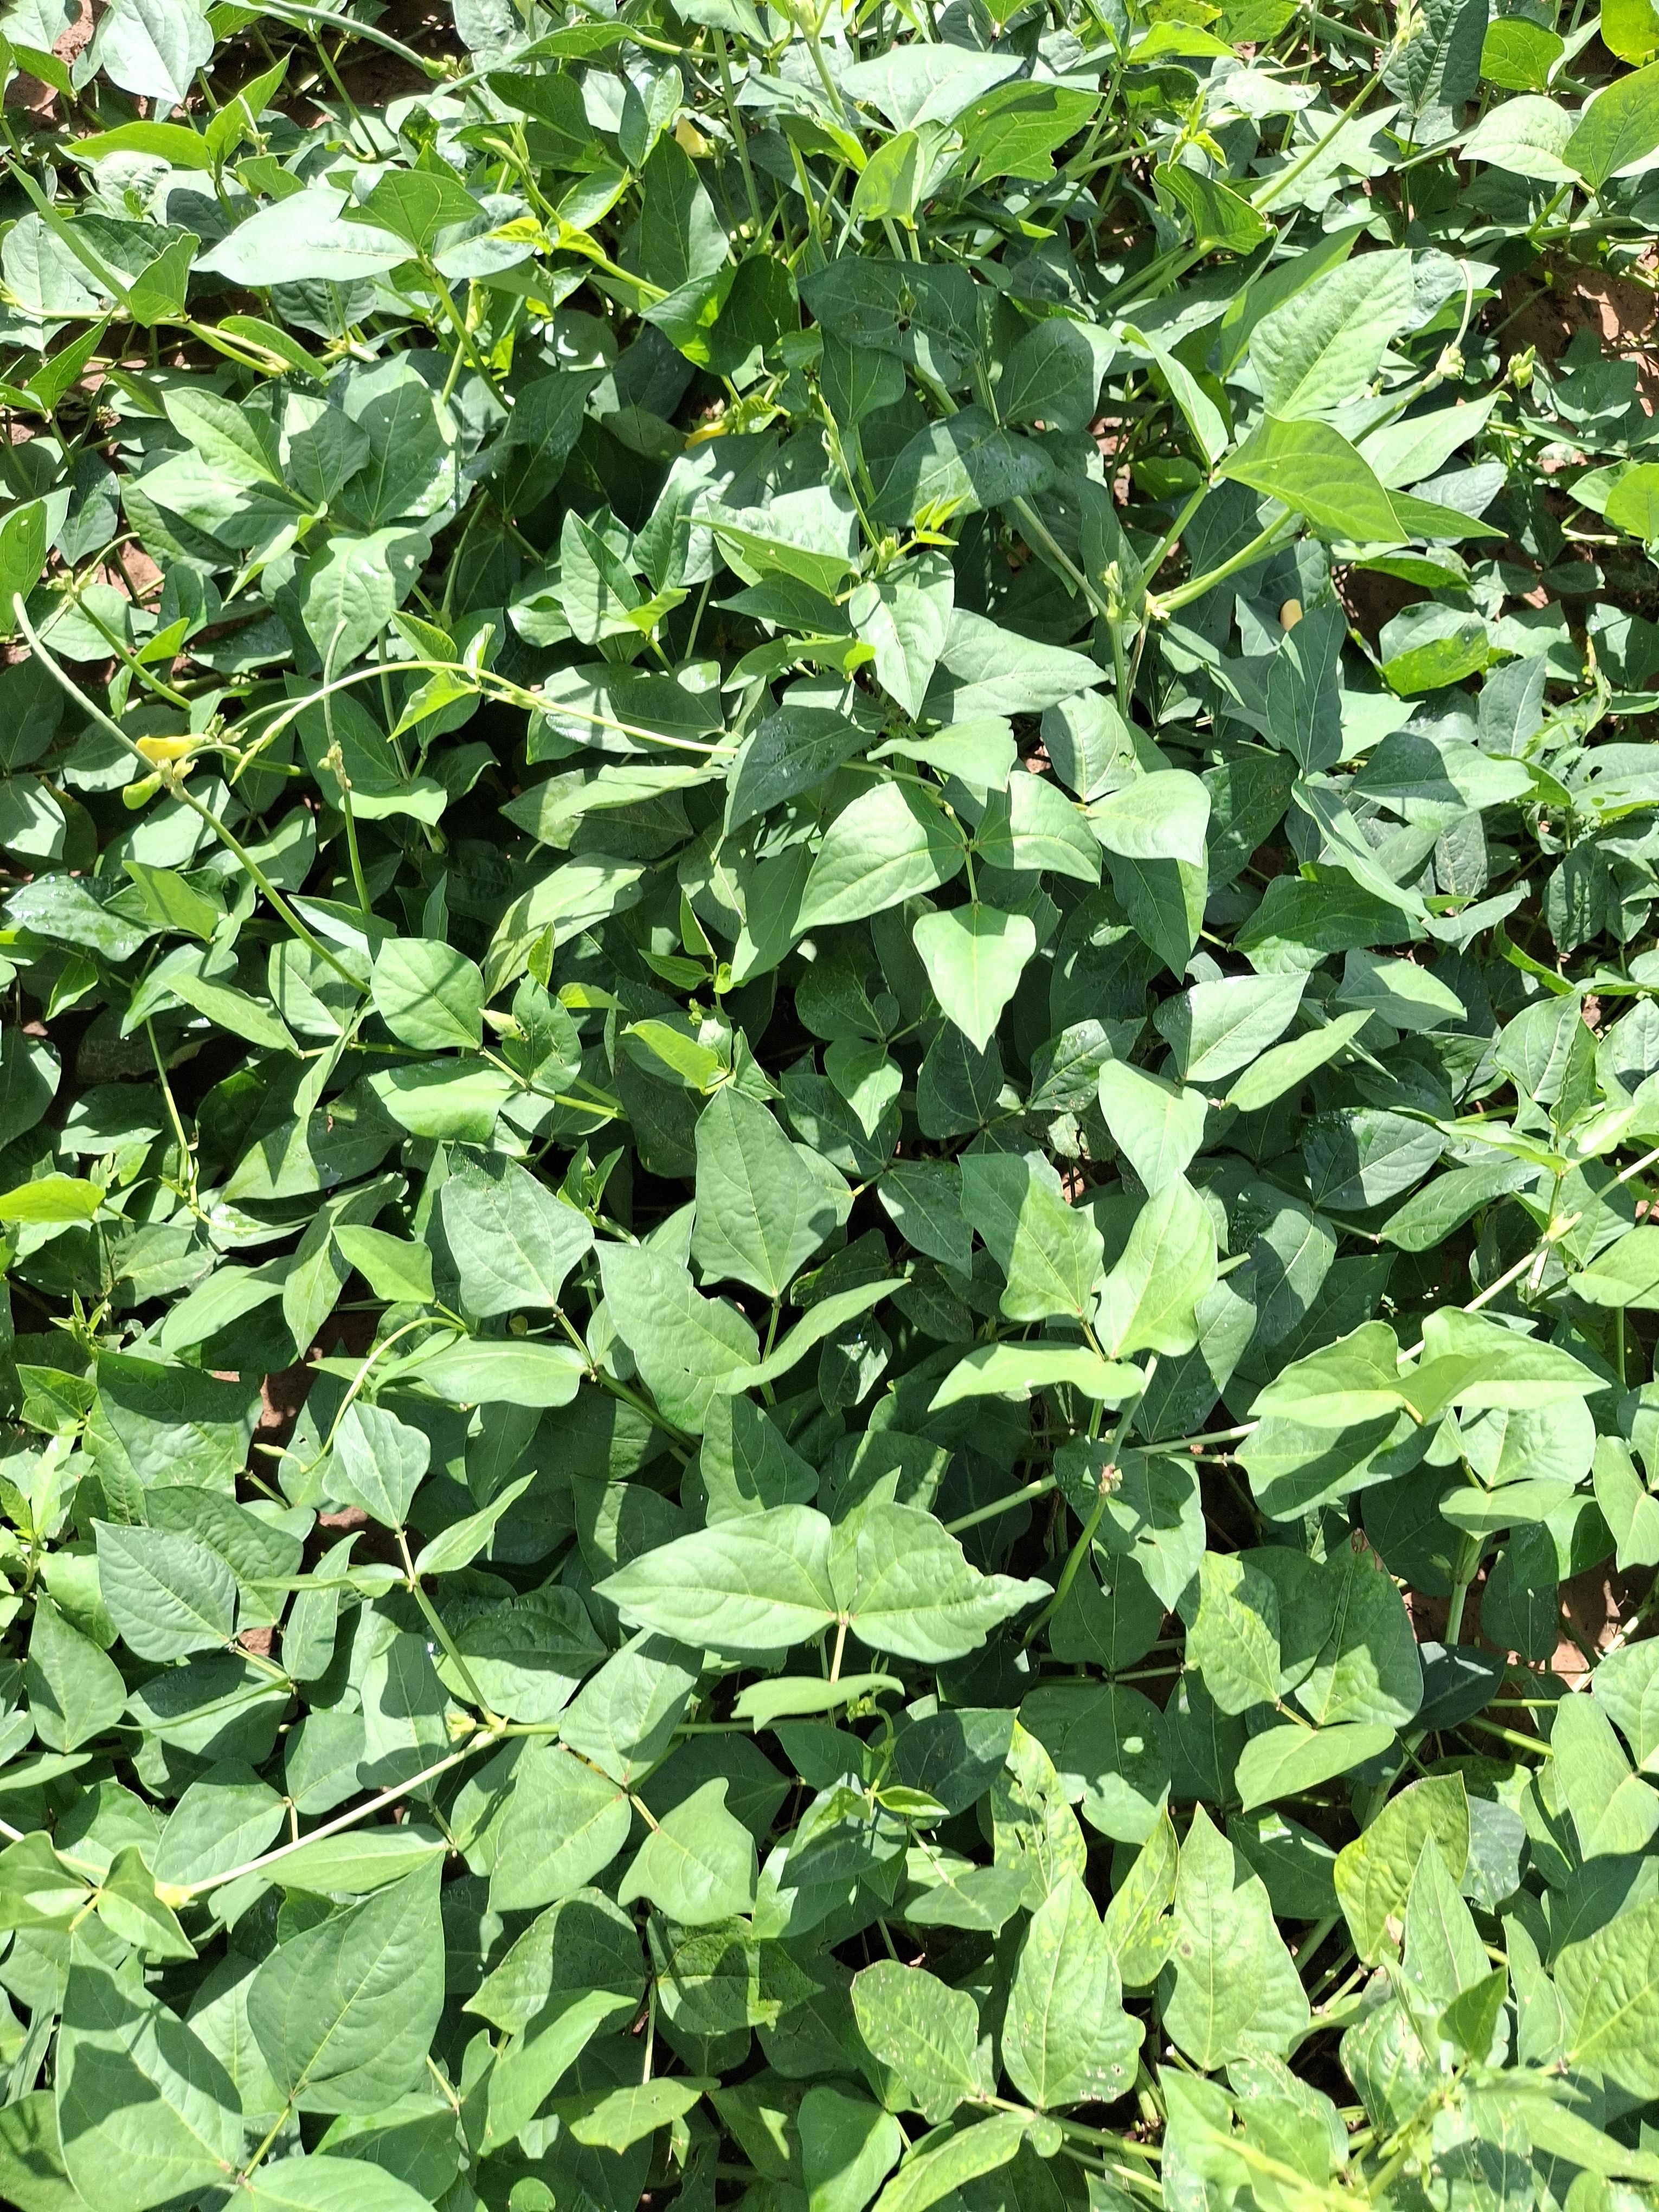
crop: cowpea
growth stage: flowering
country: Nigeria
